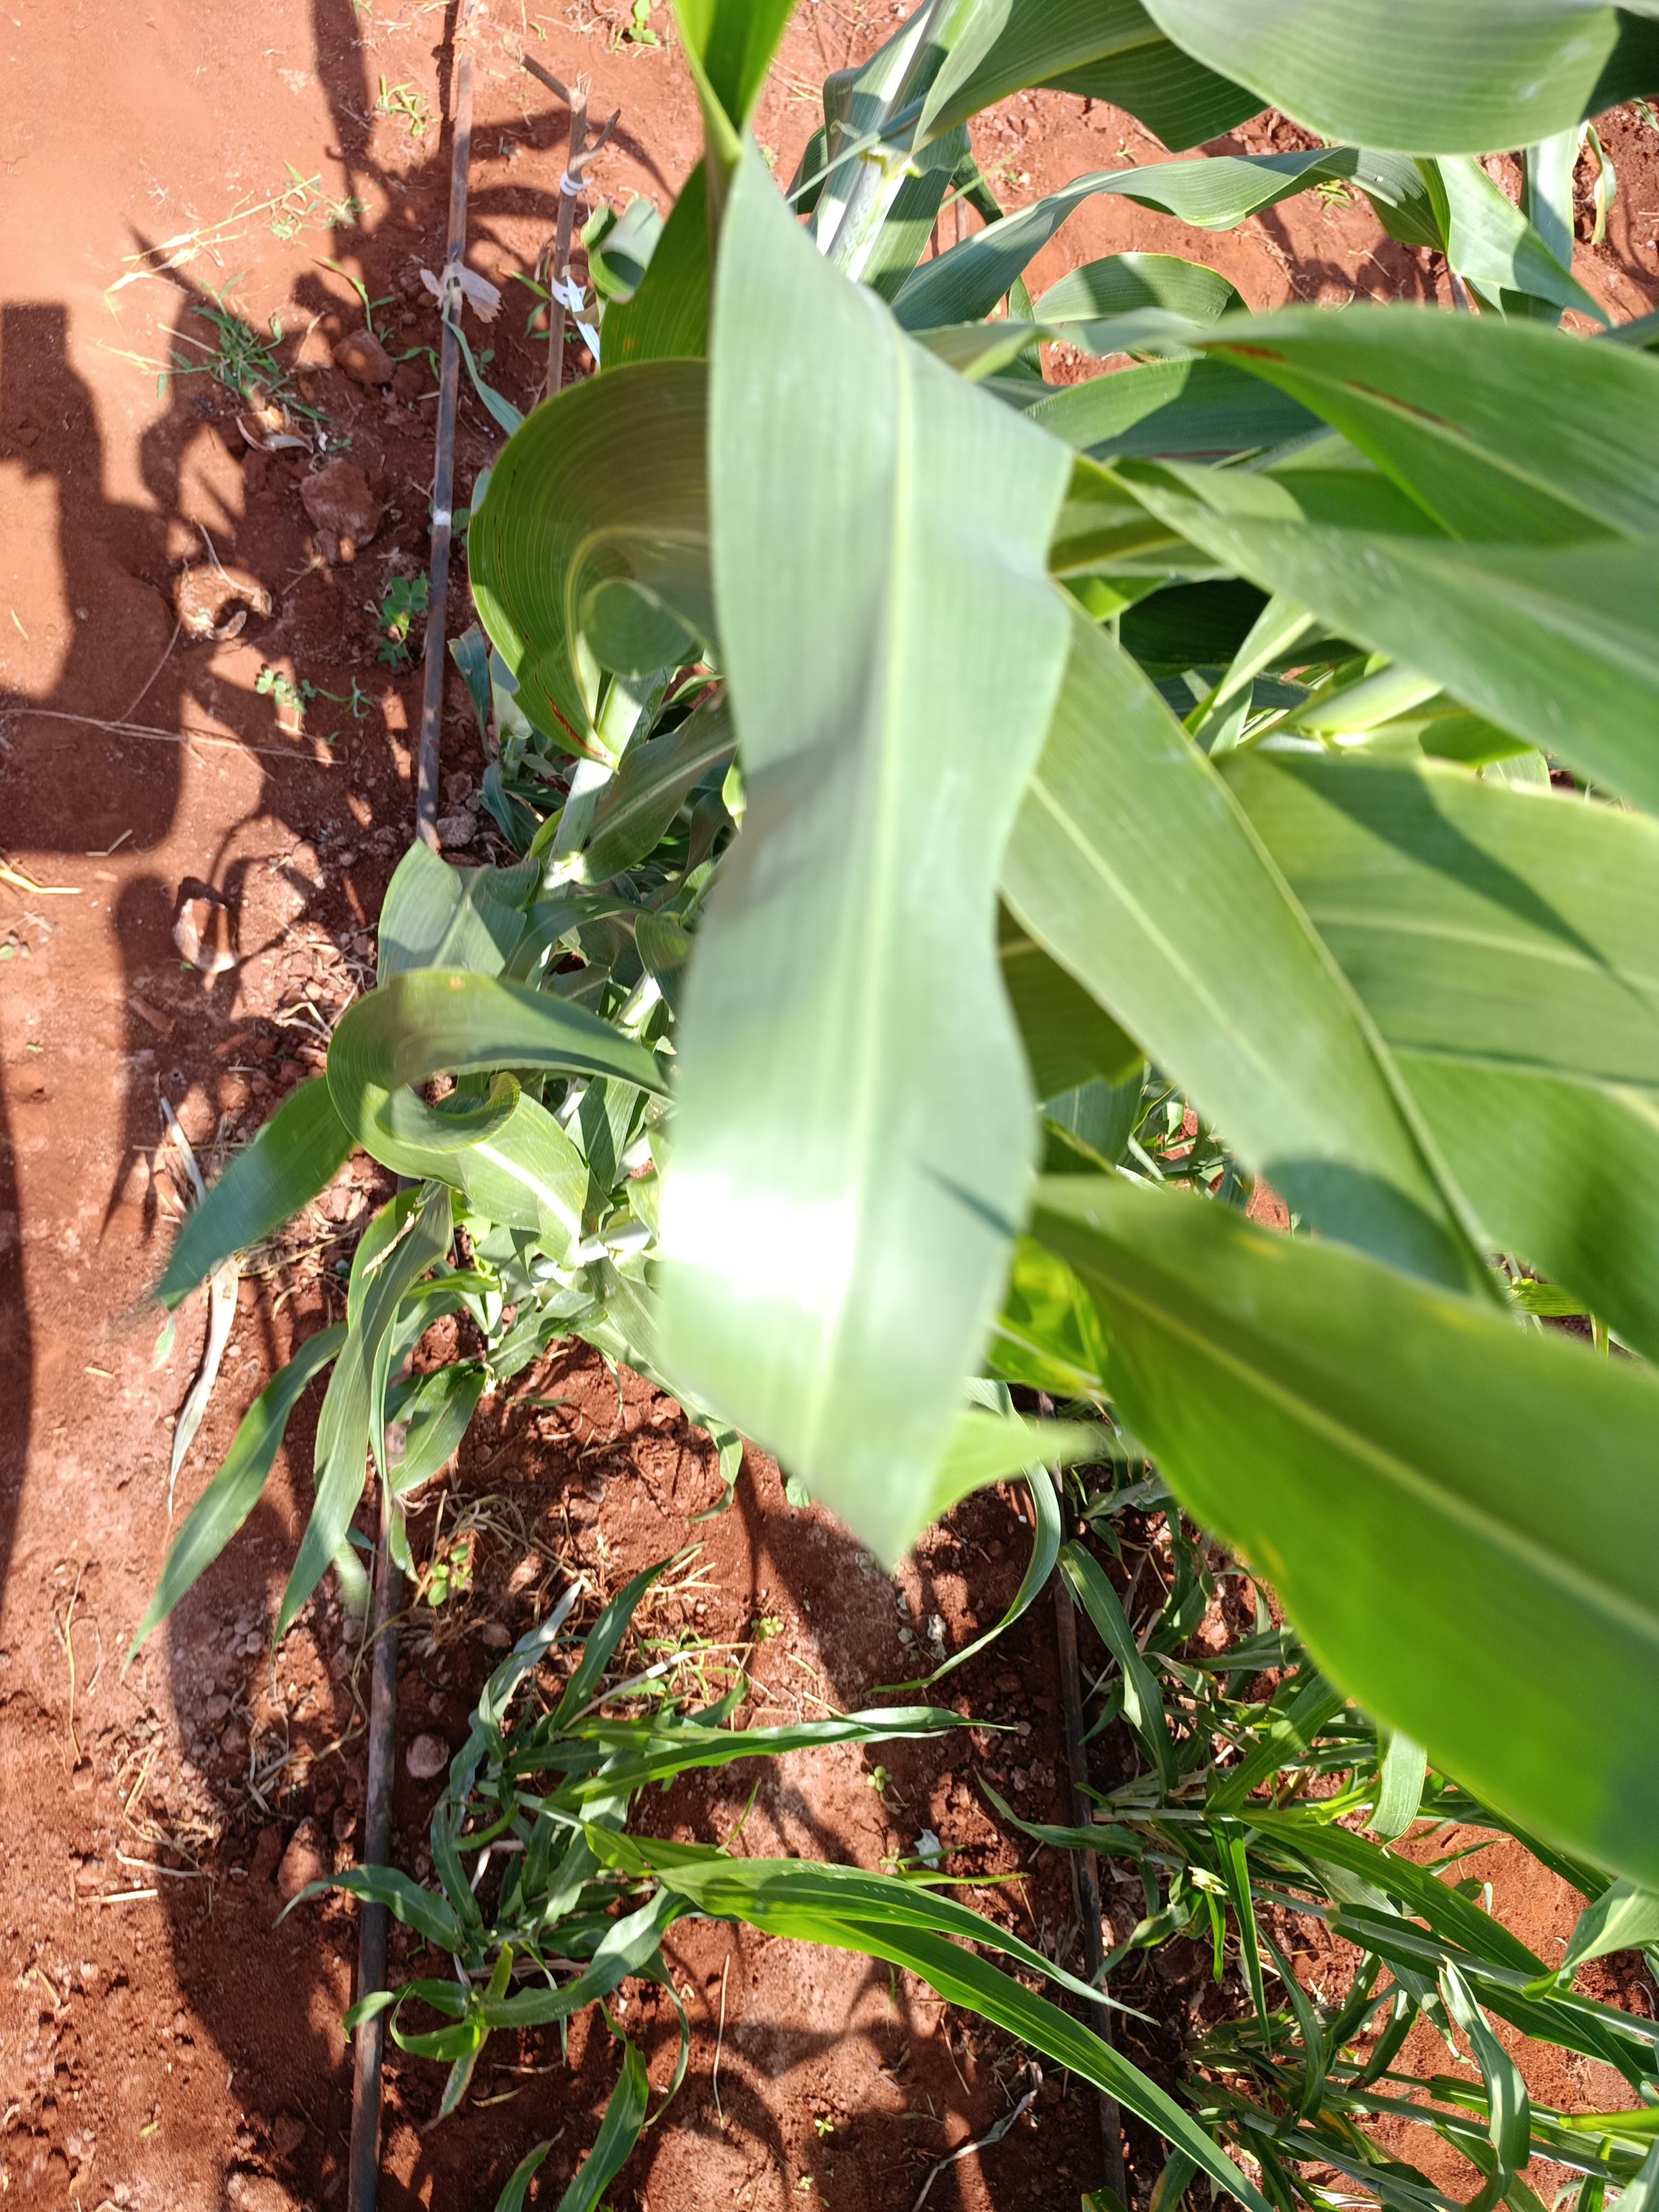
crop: sorghum
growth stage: heading tuber
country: Kenya
